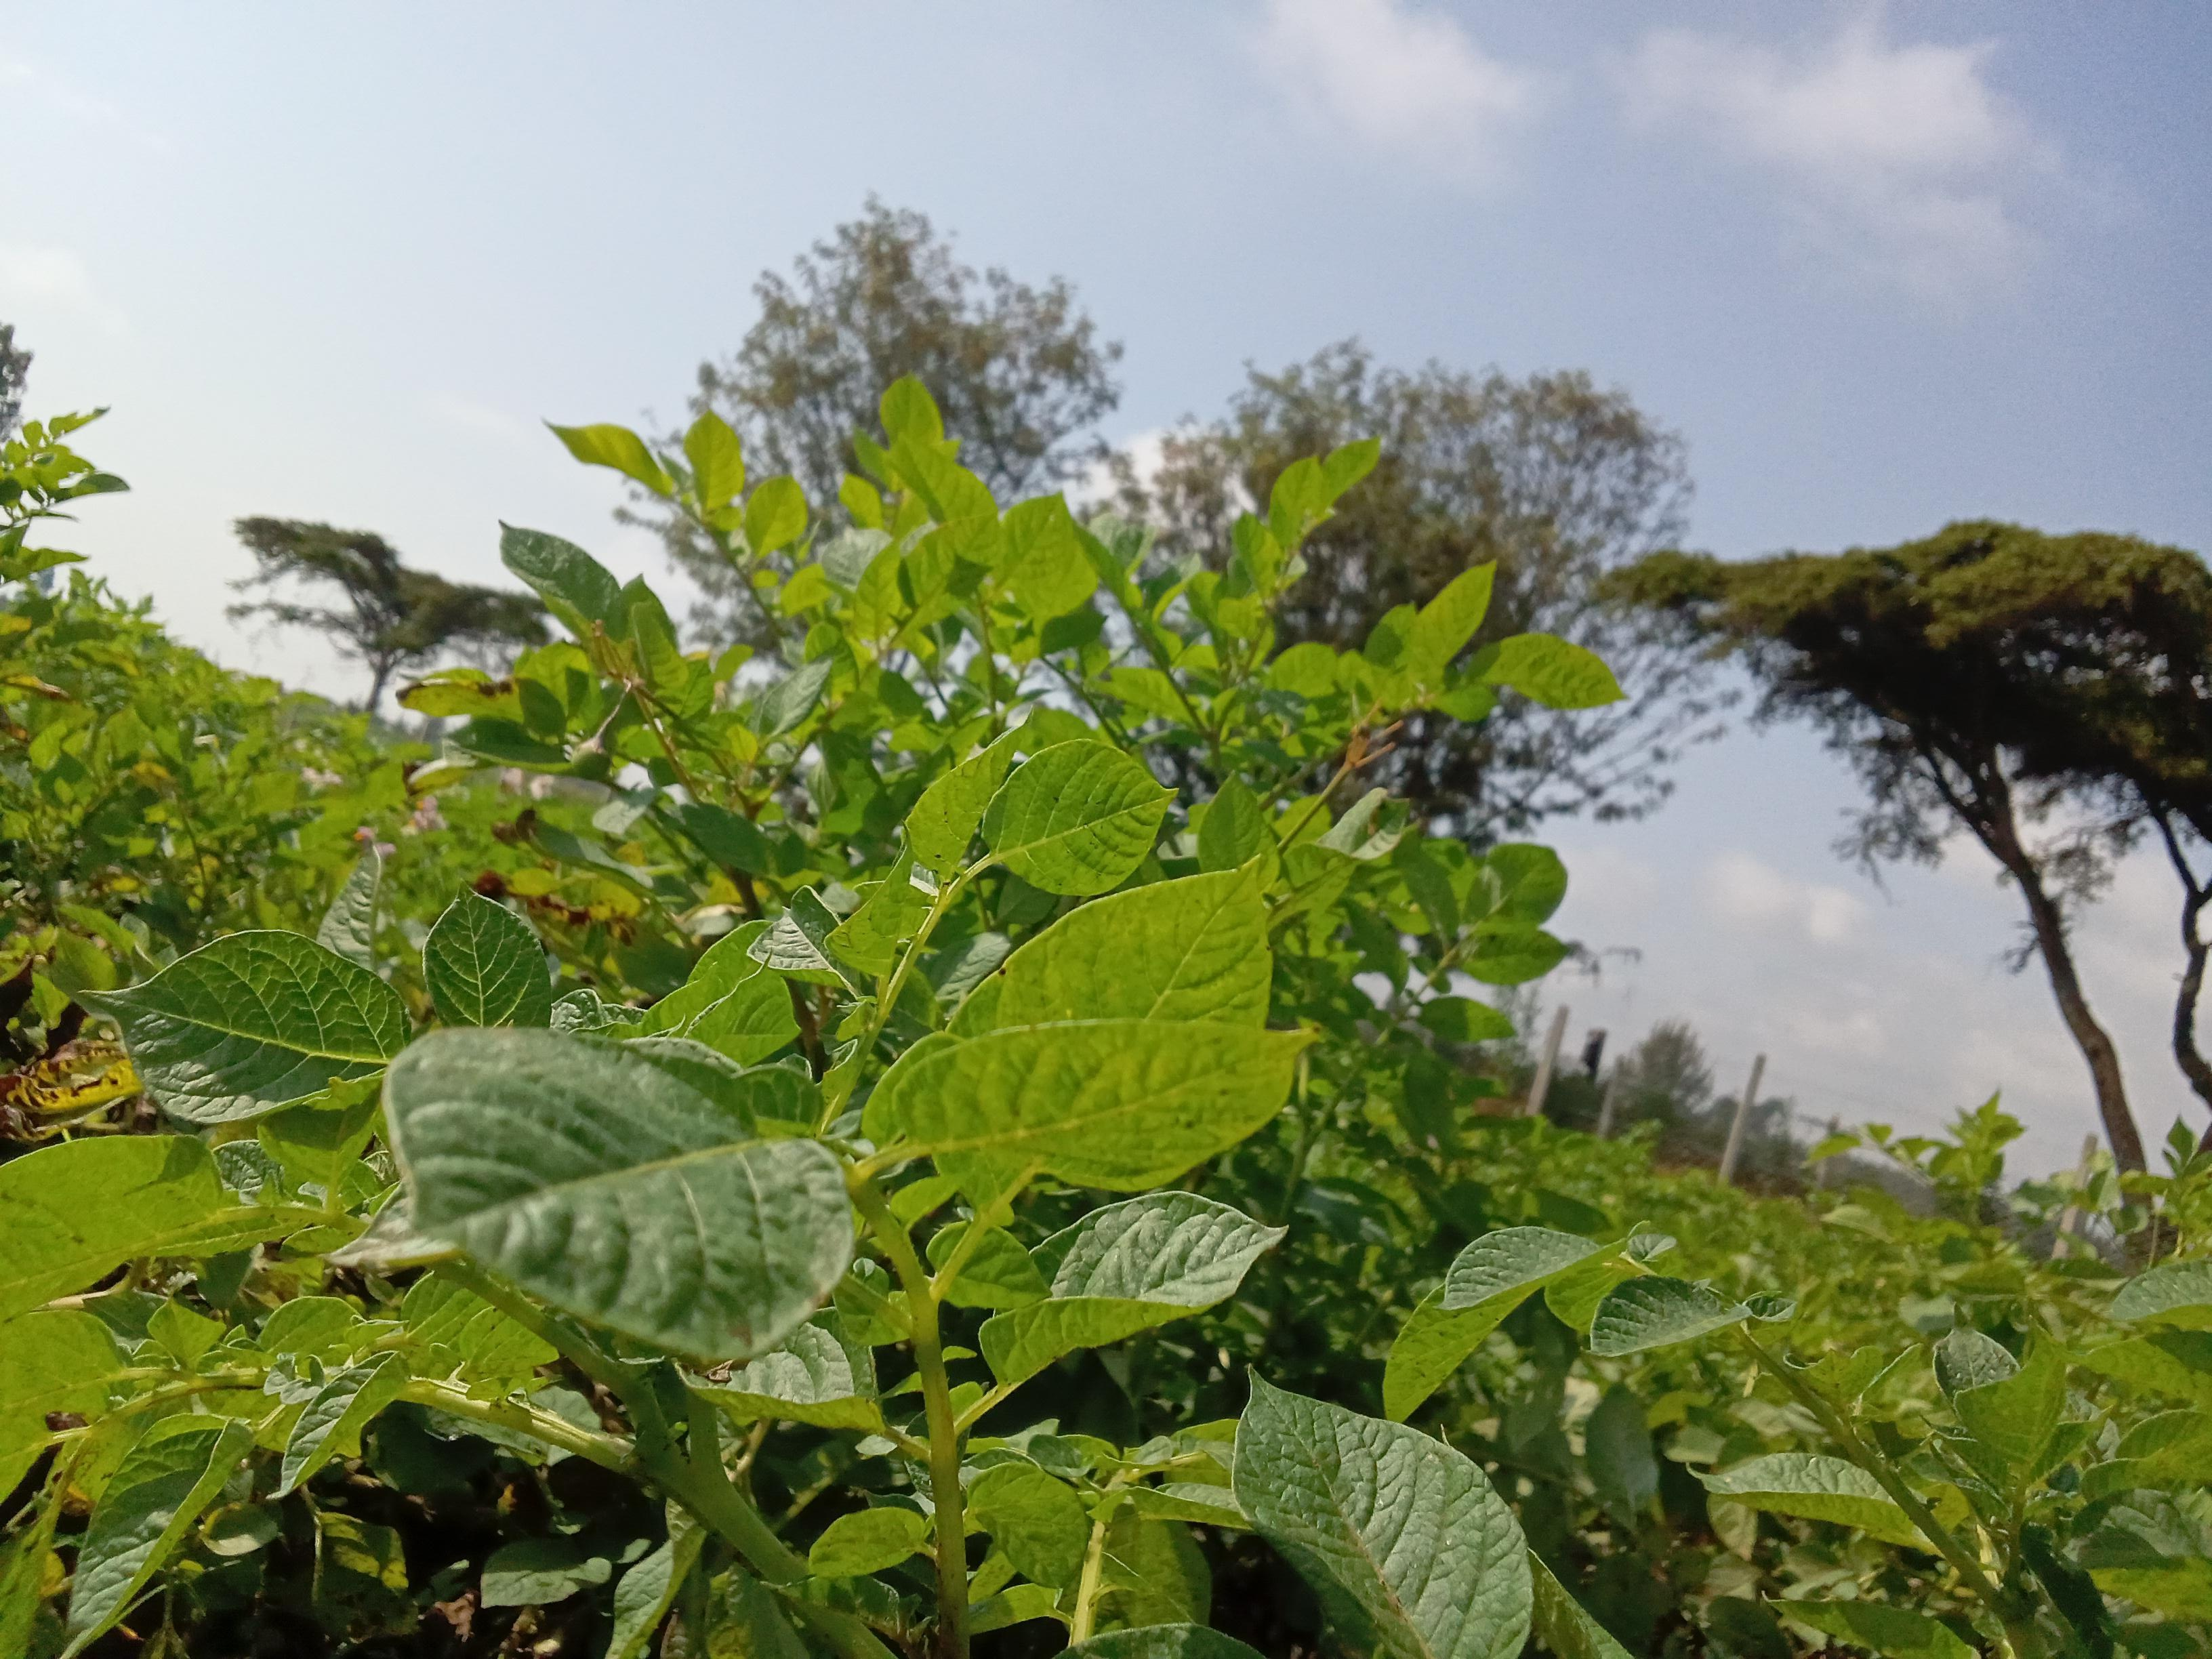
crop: potato
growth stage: flowering
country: Kenya
